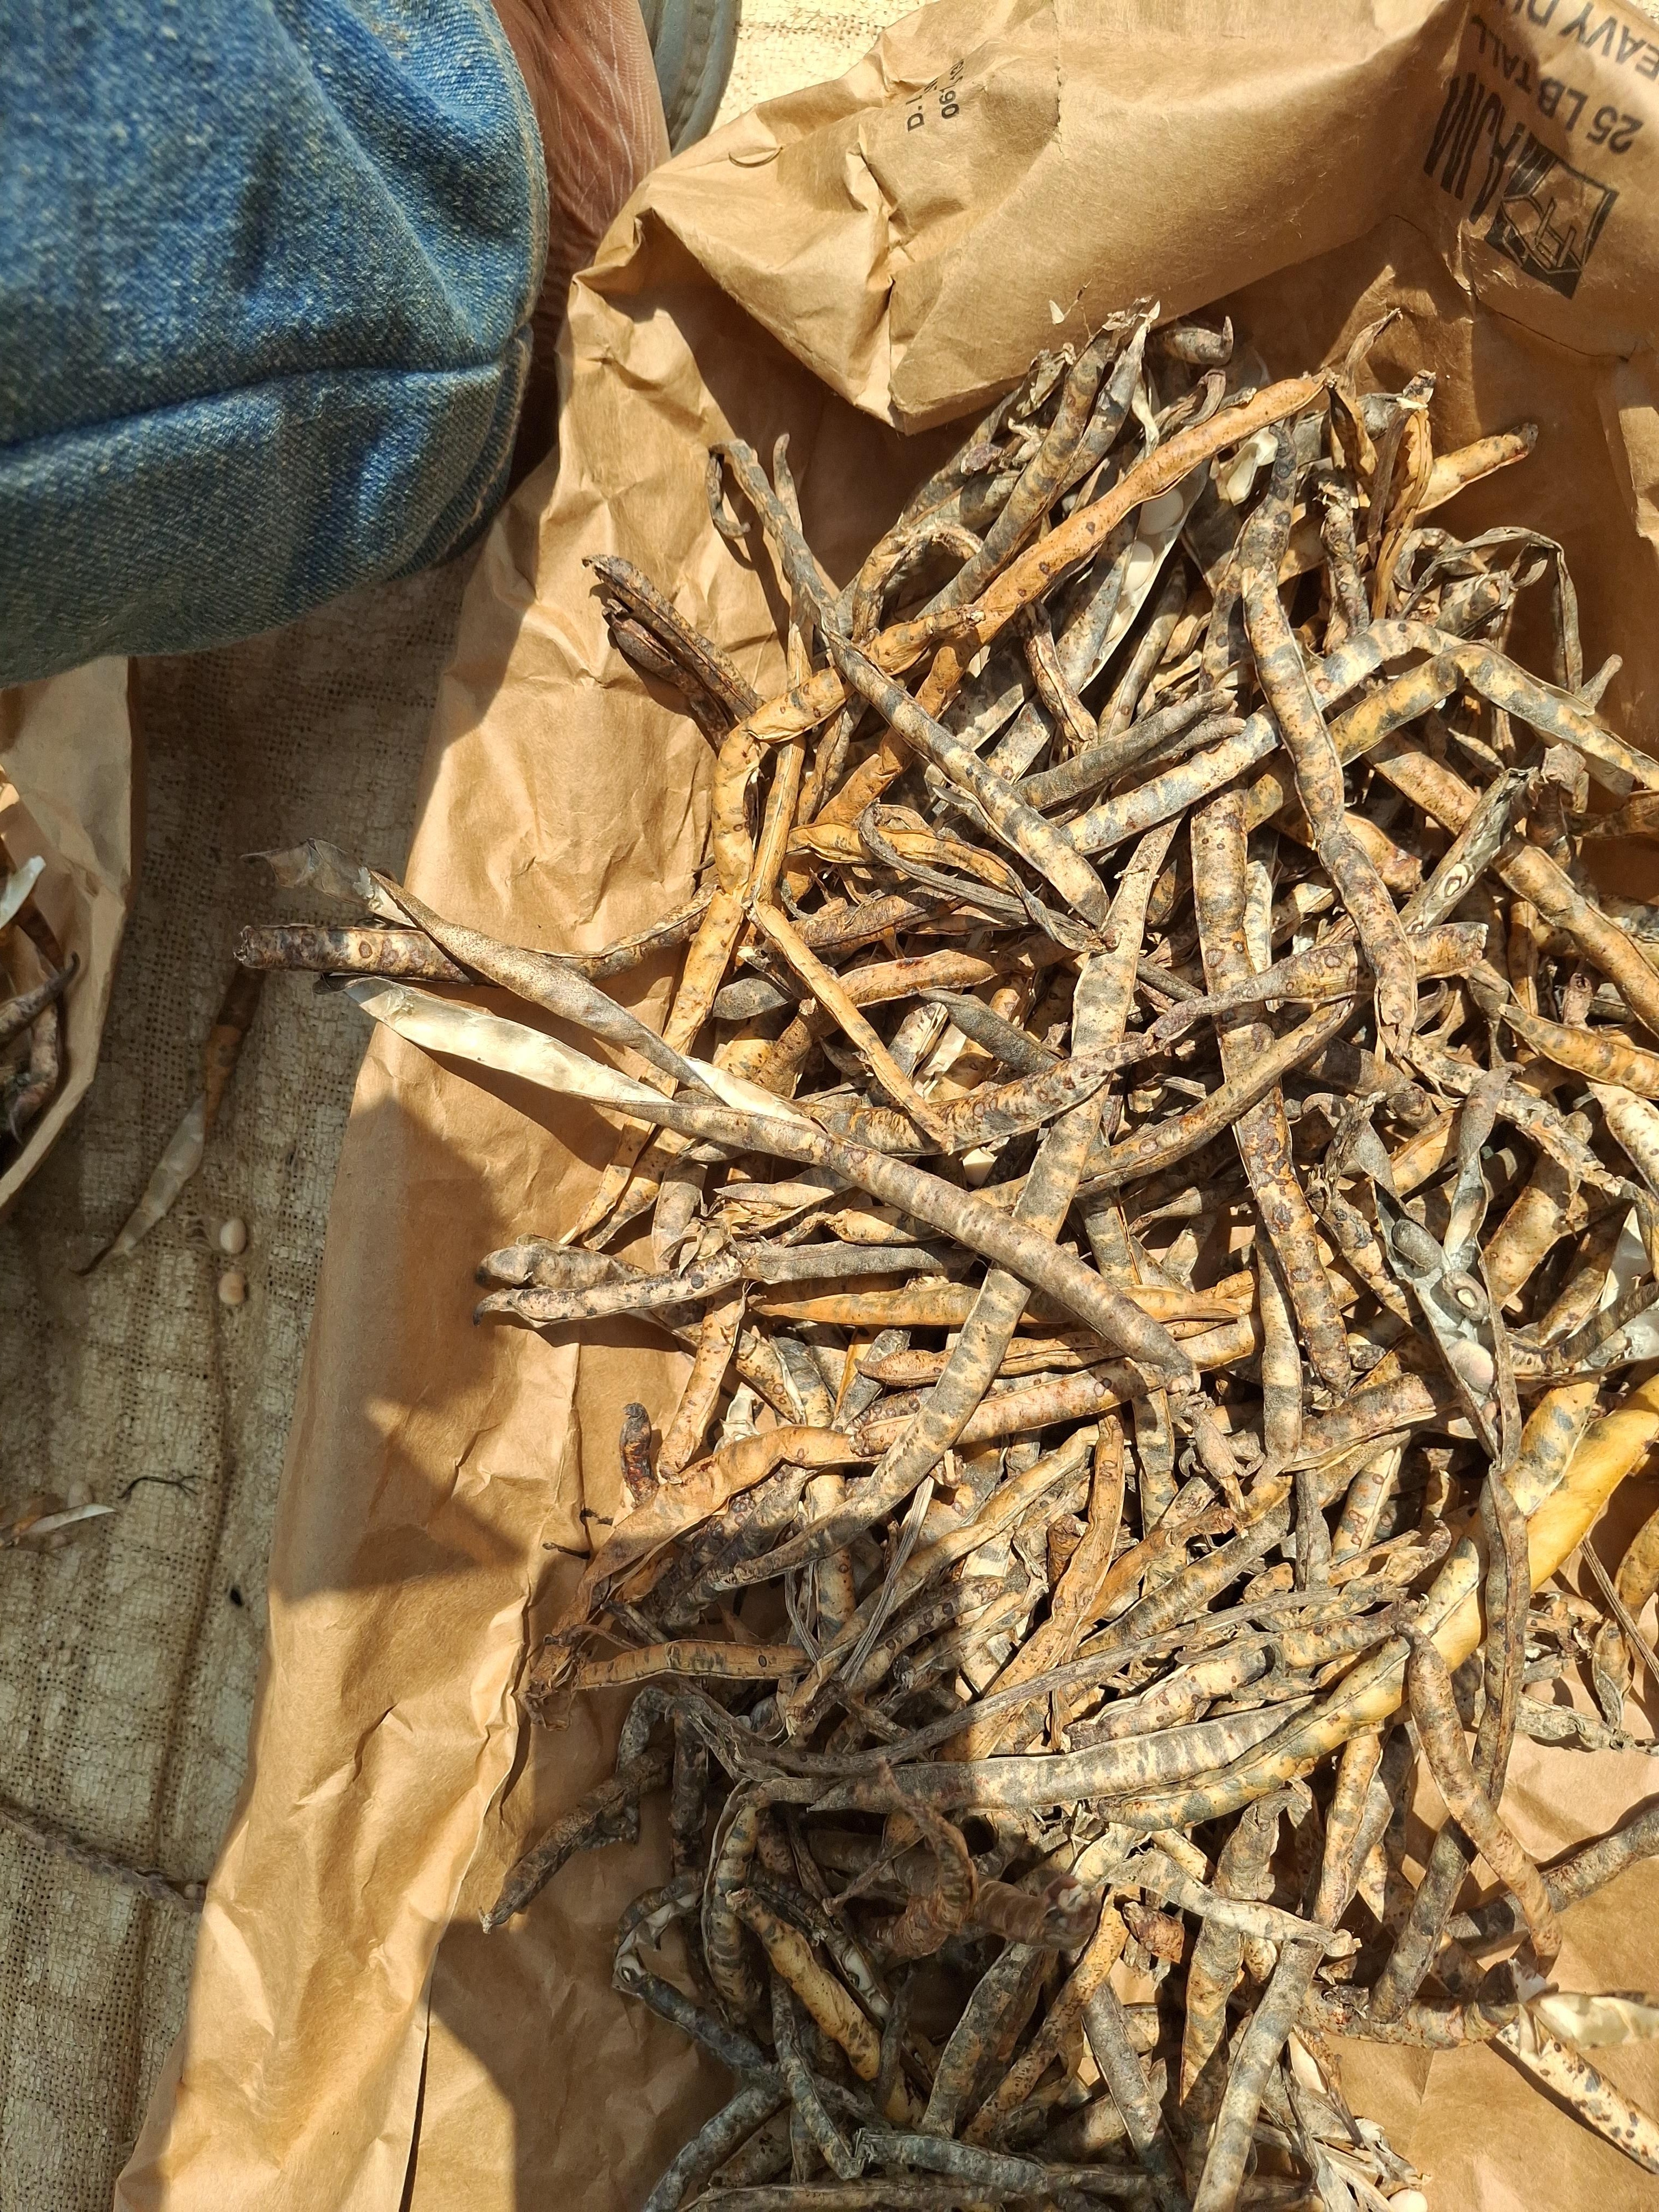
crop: cowpea
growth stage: harvest
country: Nigeria
